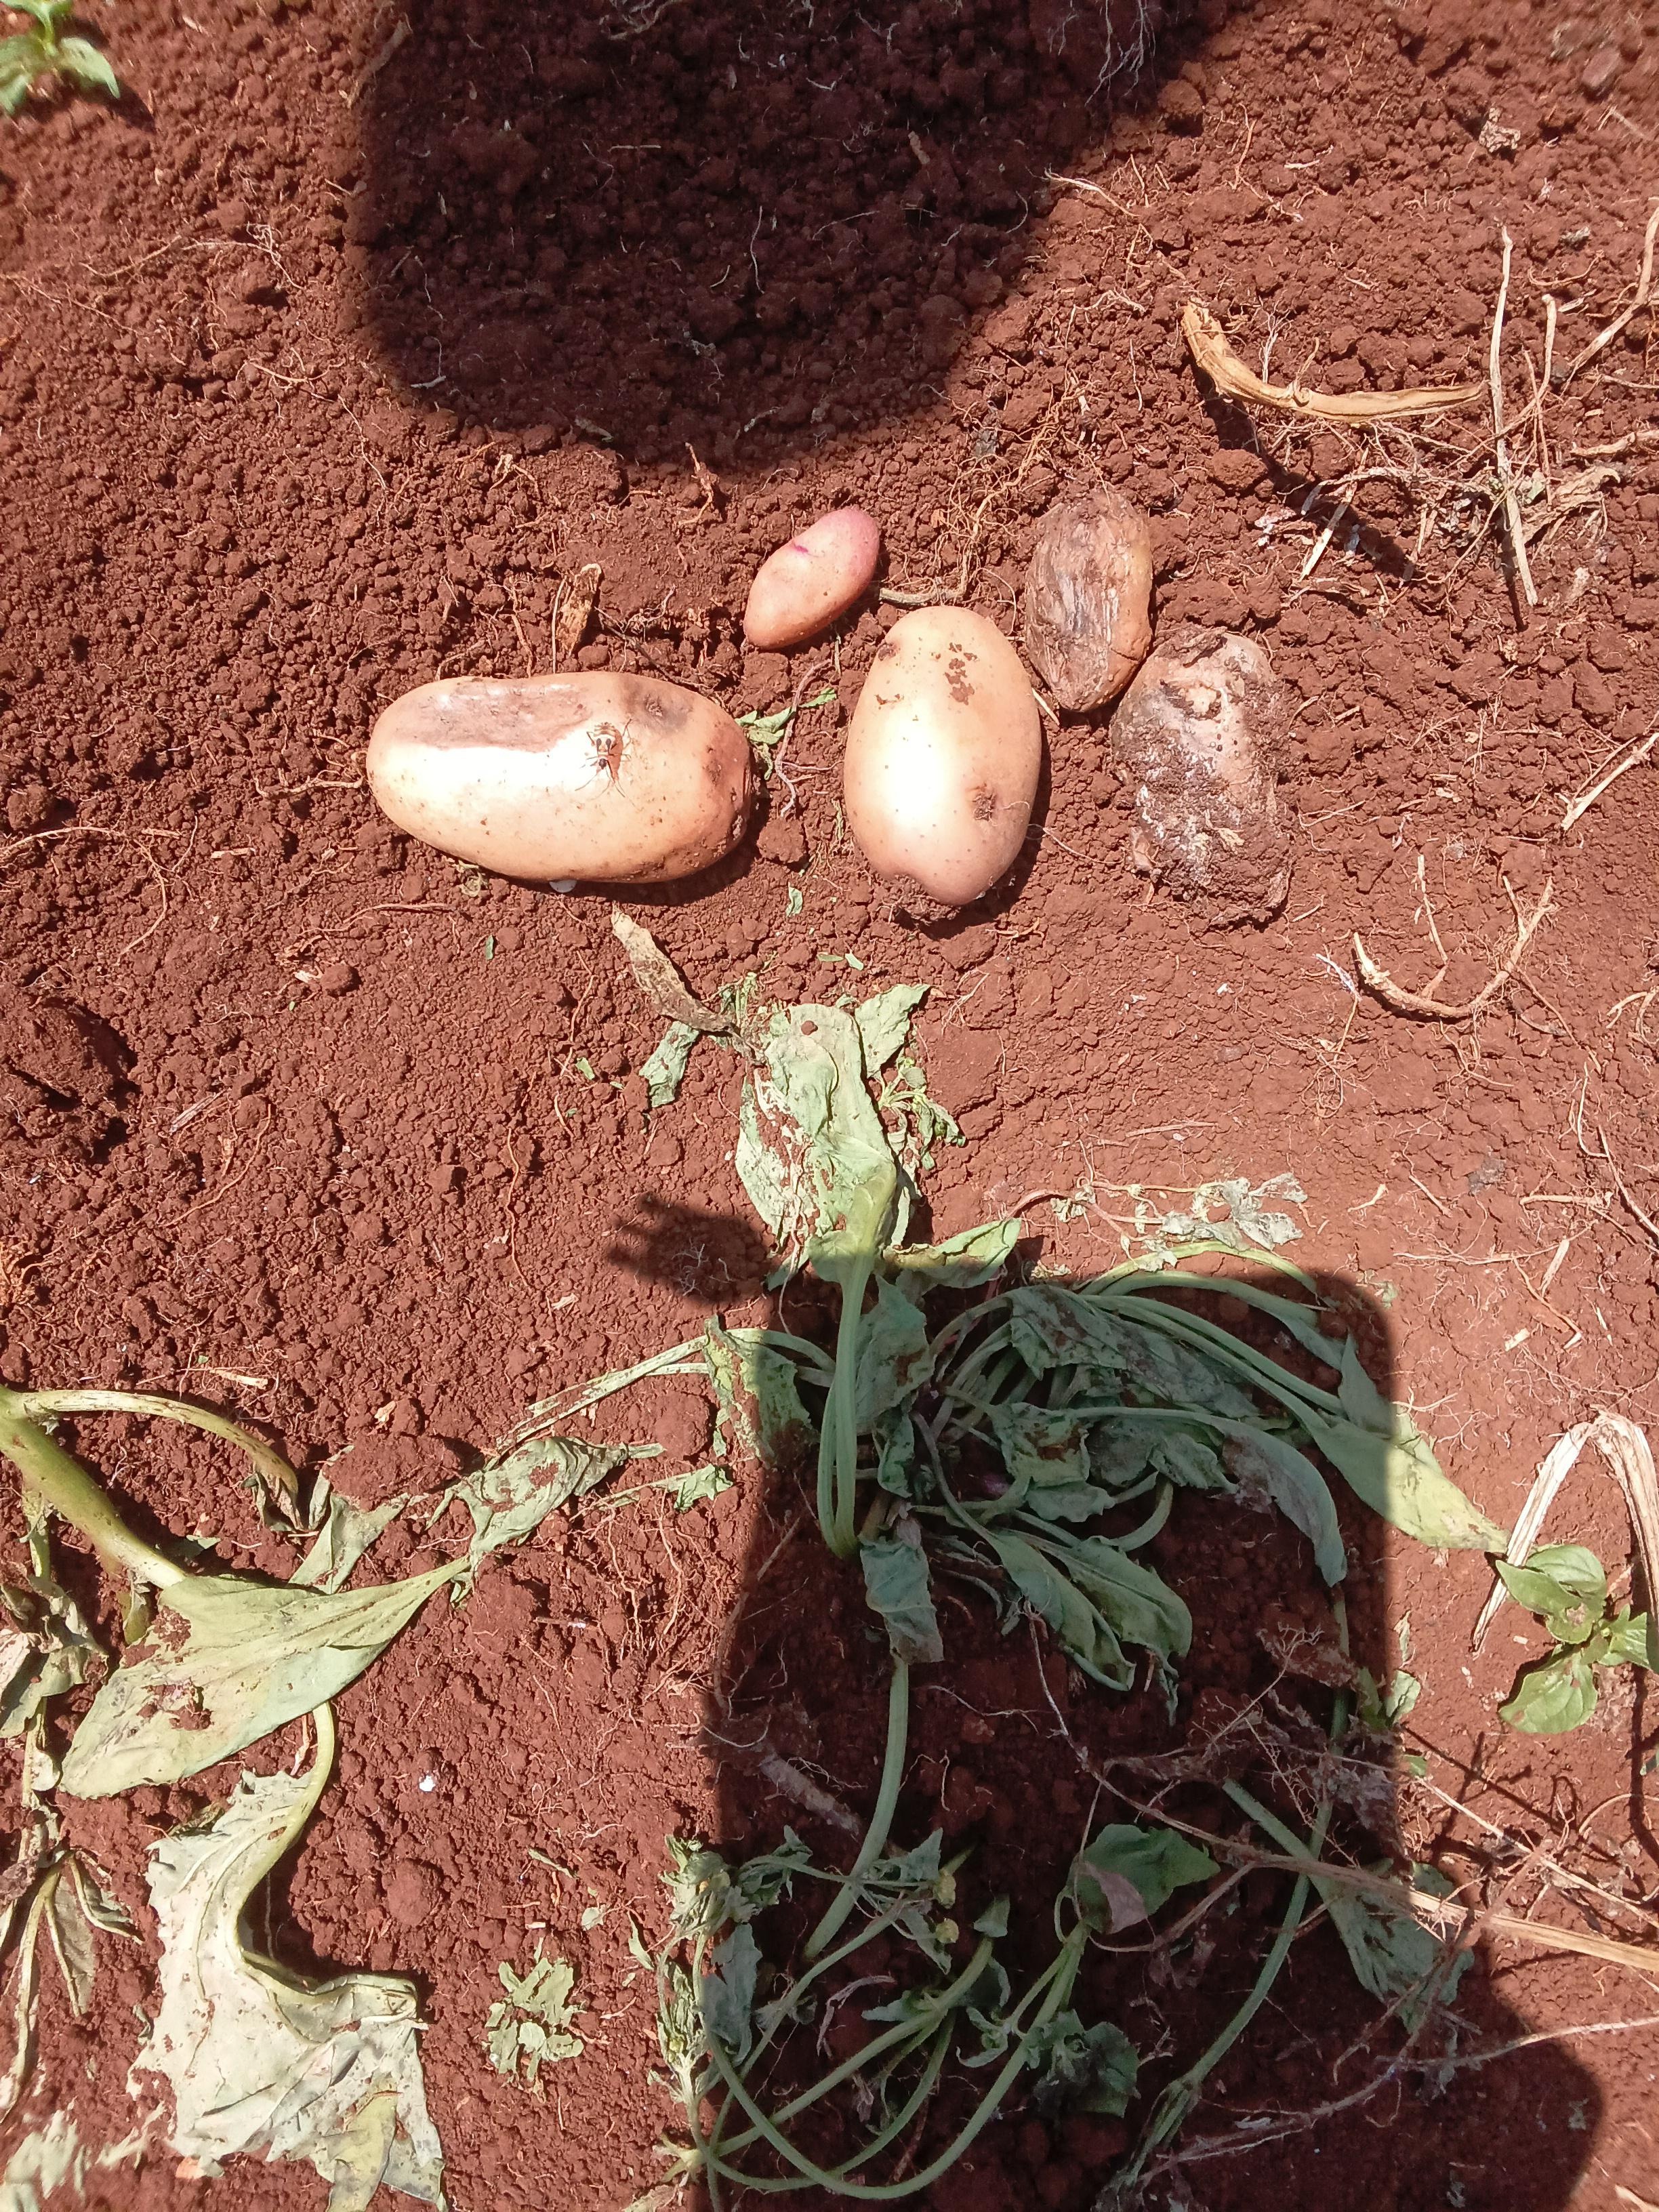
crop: potato
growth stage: harvest
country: Kenya
